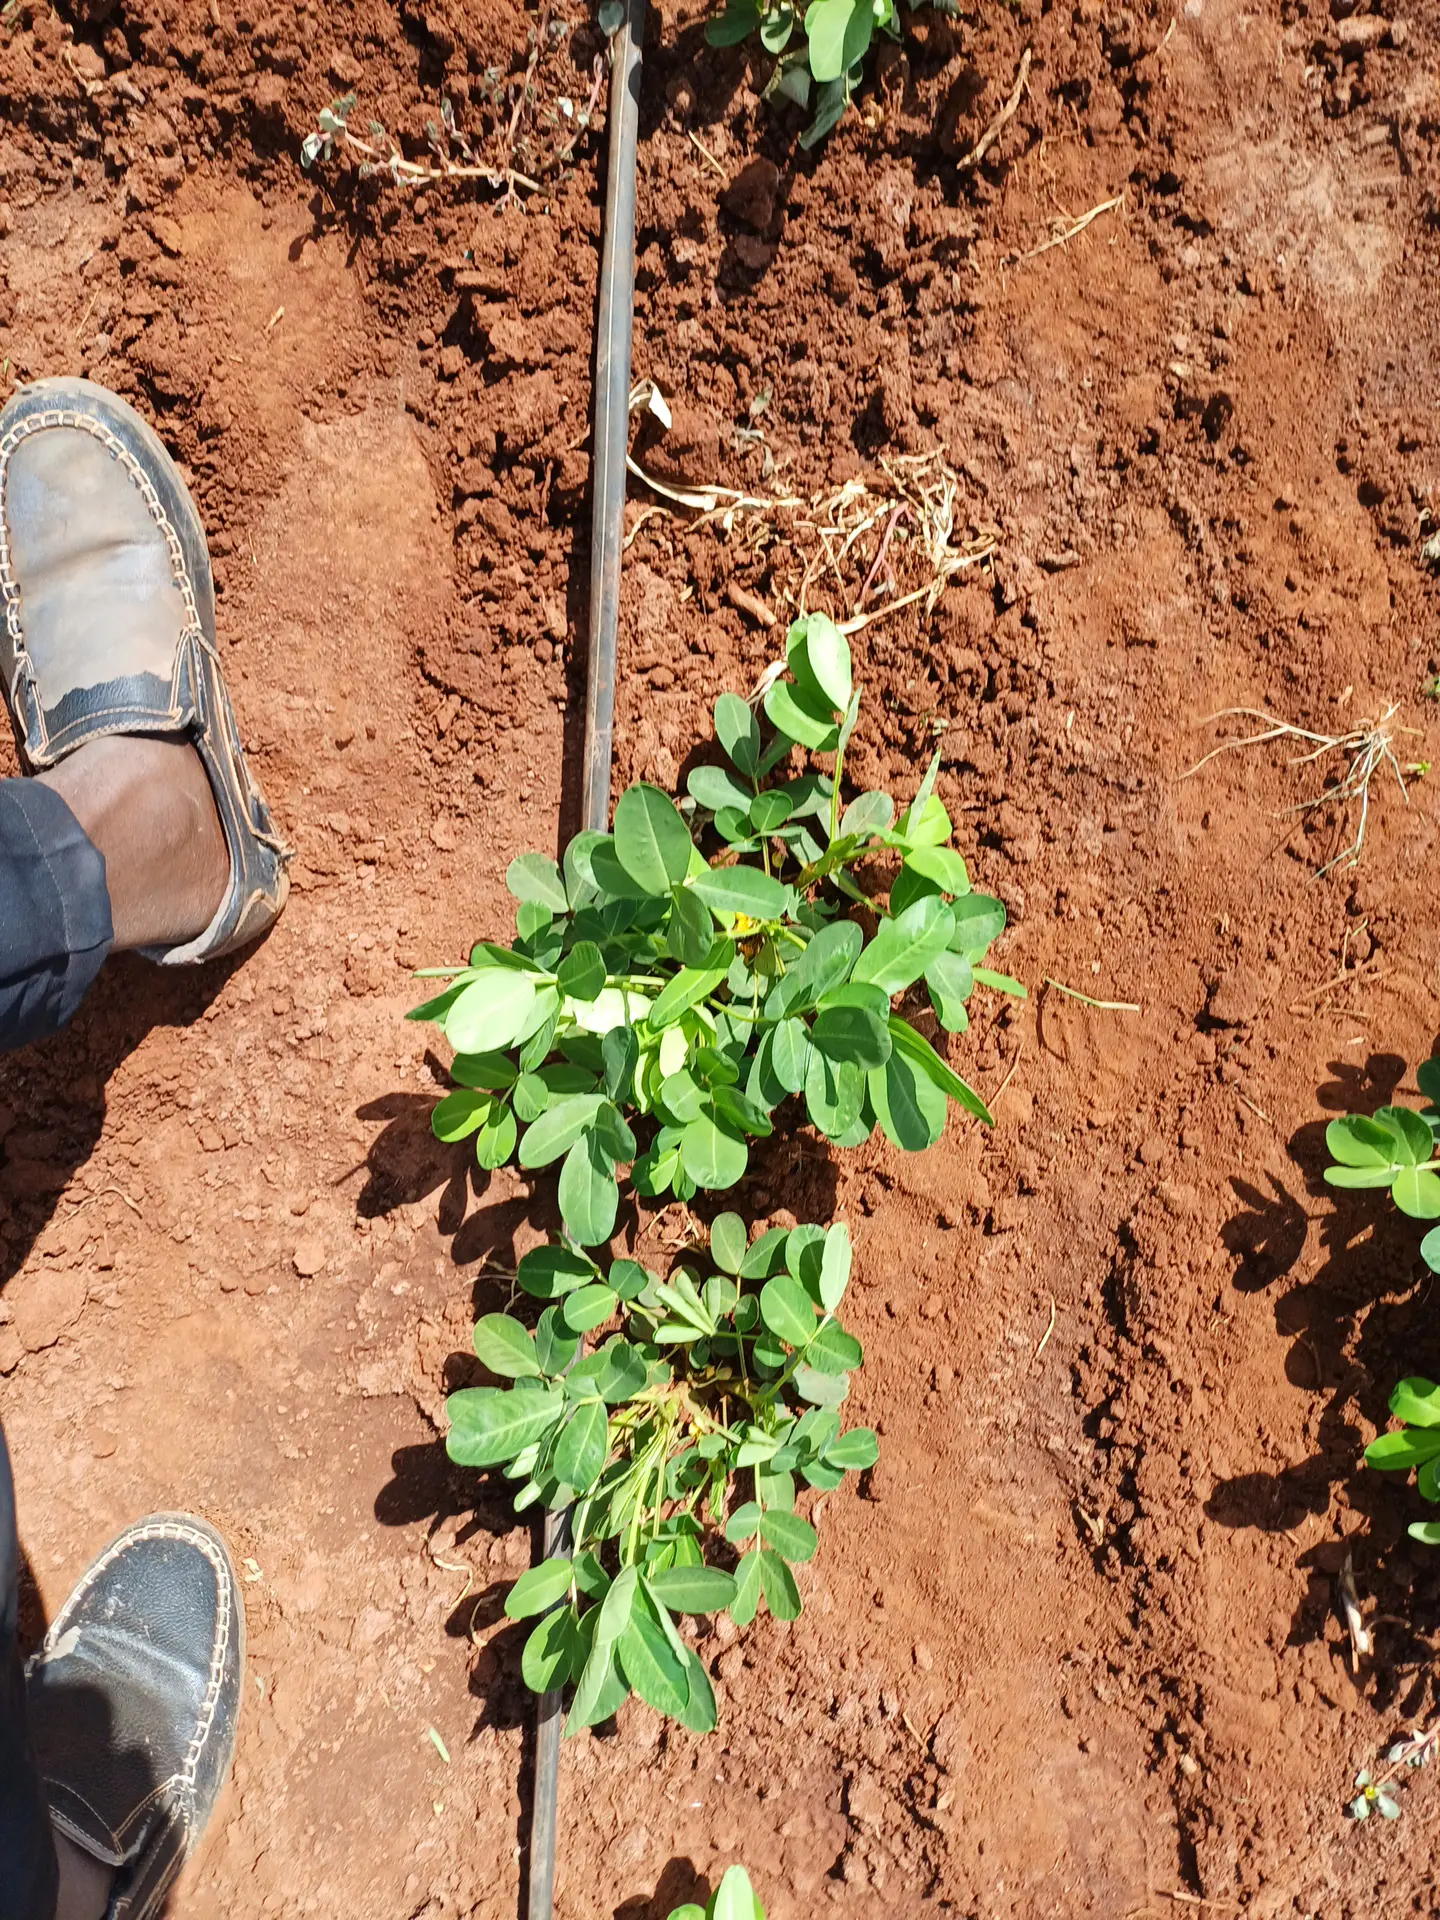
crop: groundnut
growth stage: vegetative
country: Kenya
